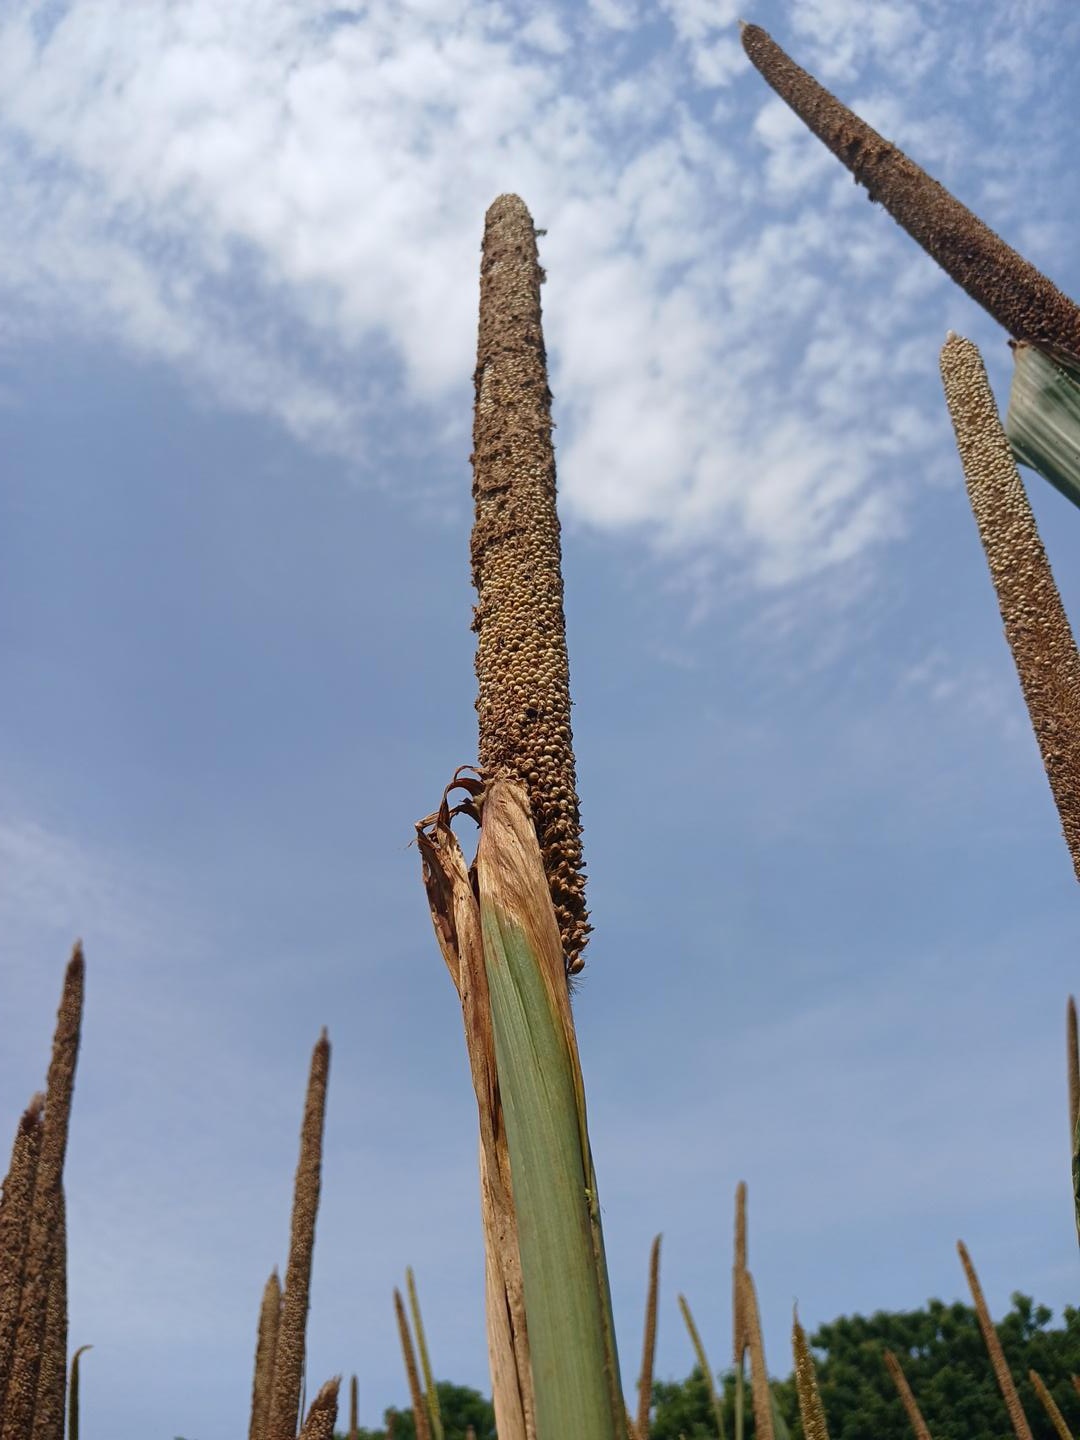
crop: pearl millet
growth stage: maturity
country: Senegal
